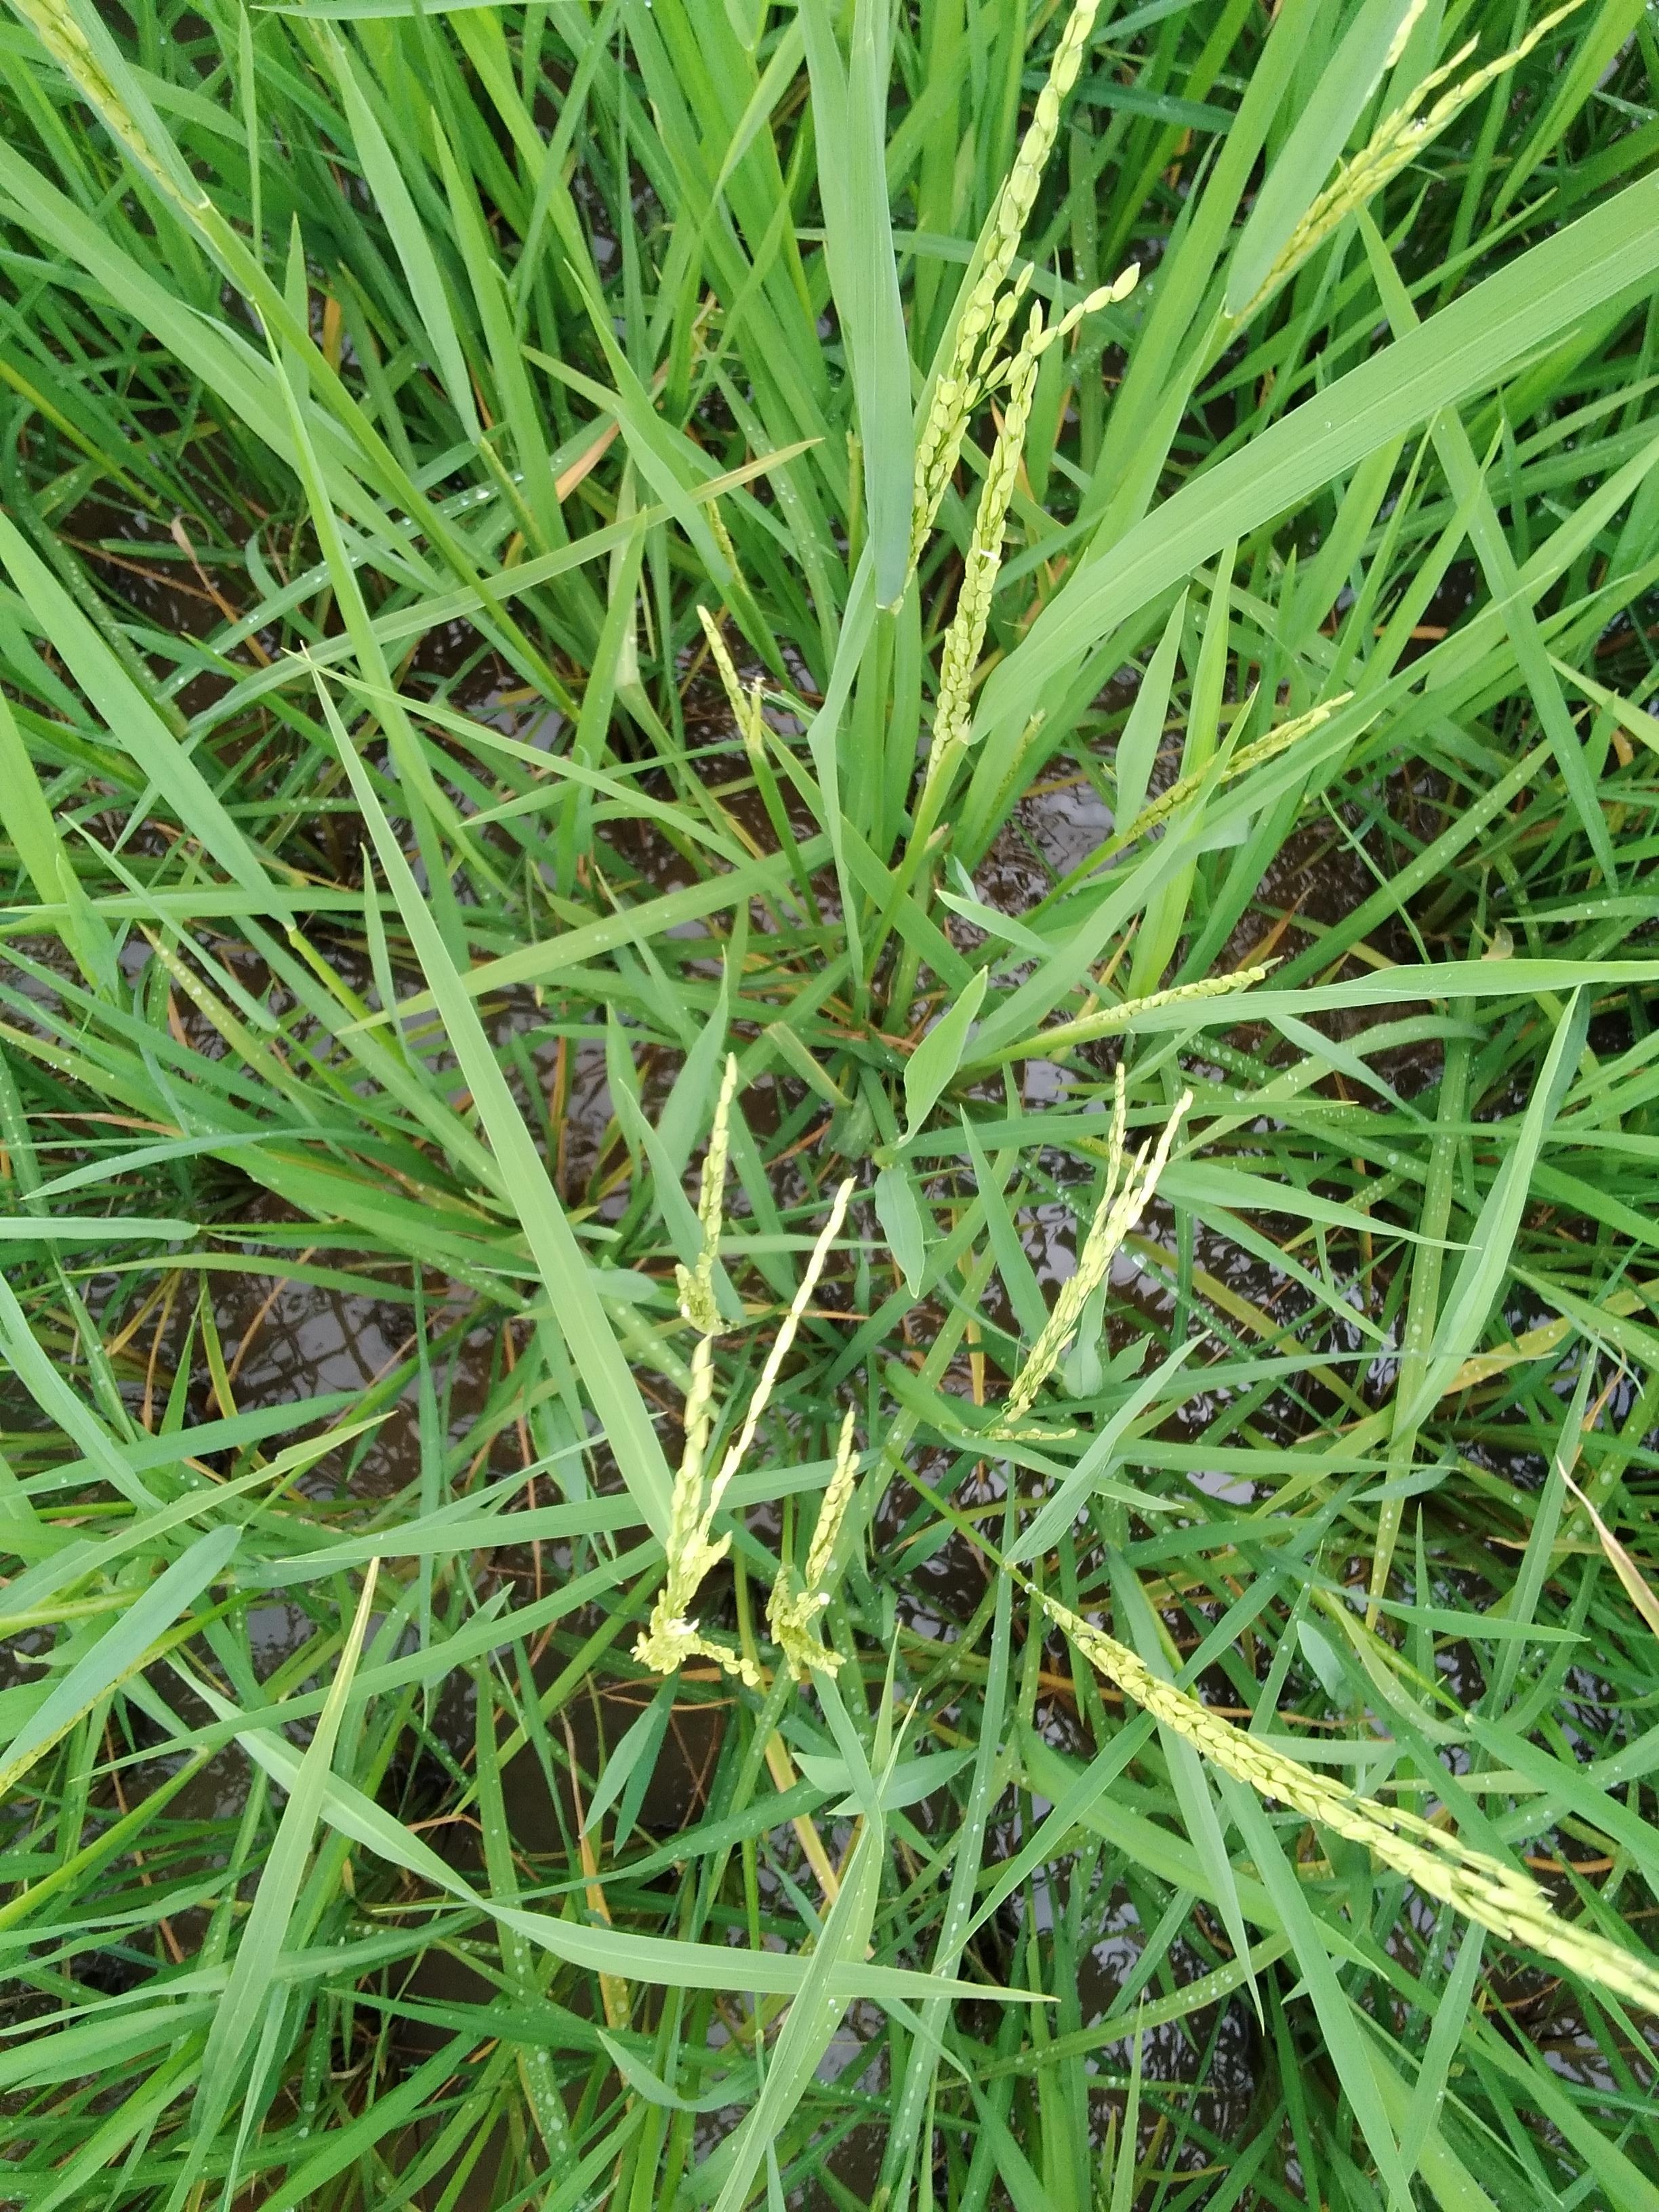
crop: rice
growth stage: flowering
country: Nigeria
